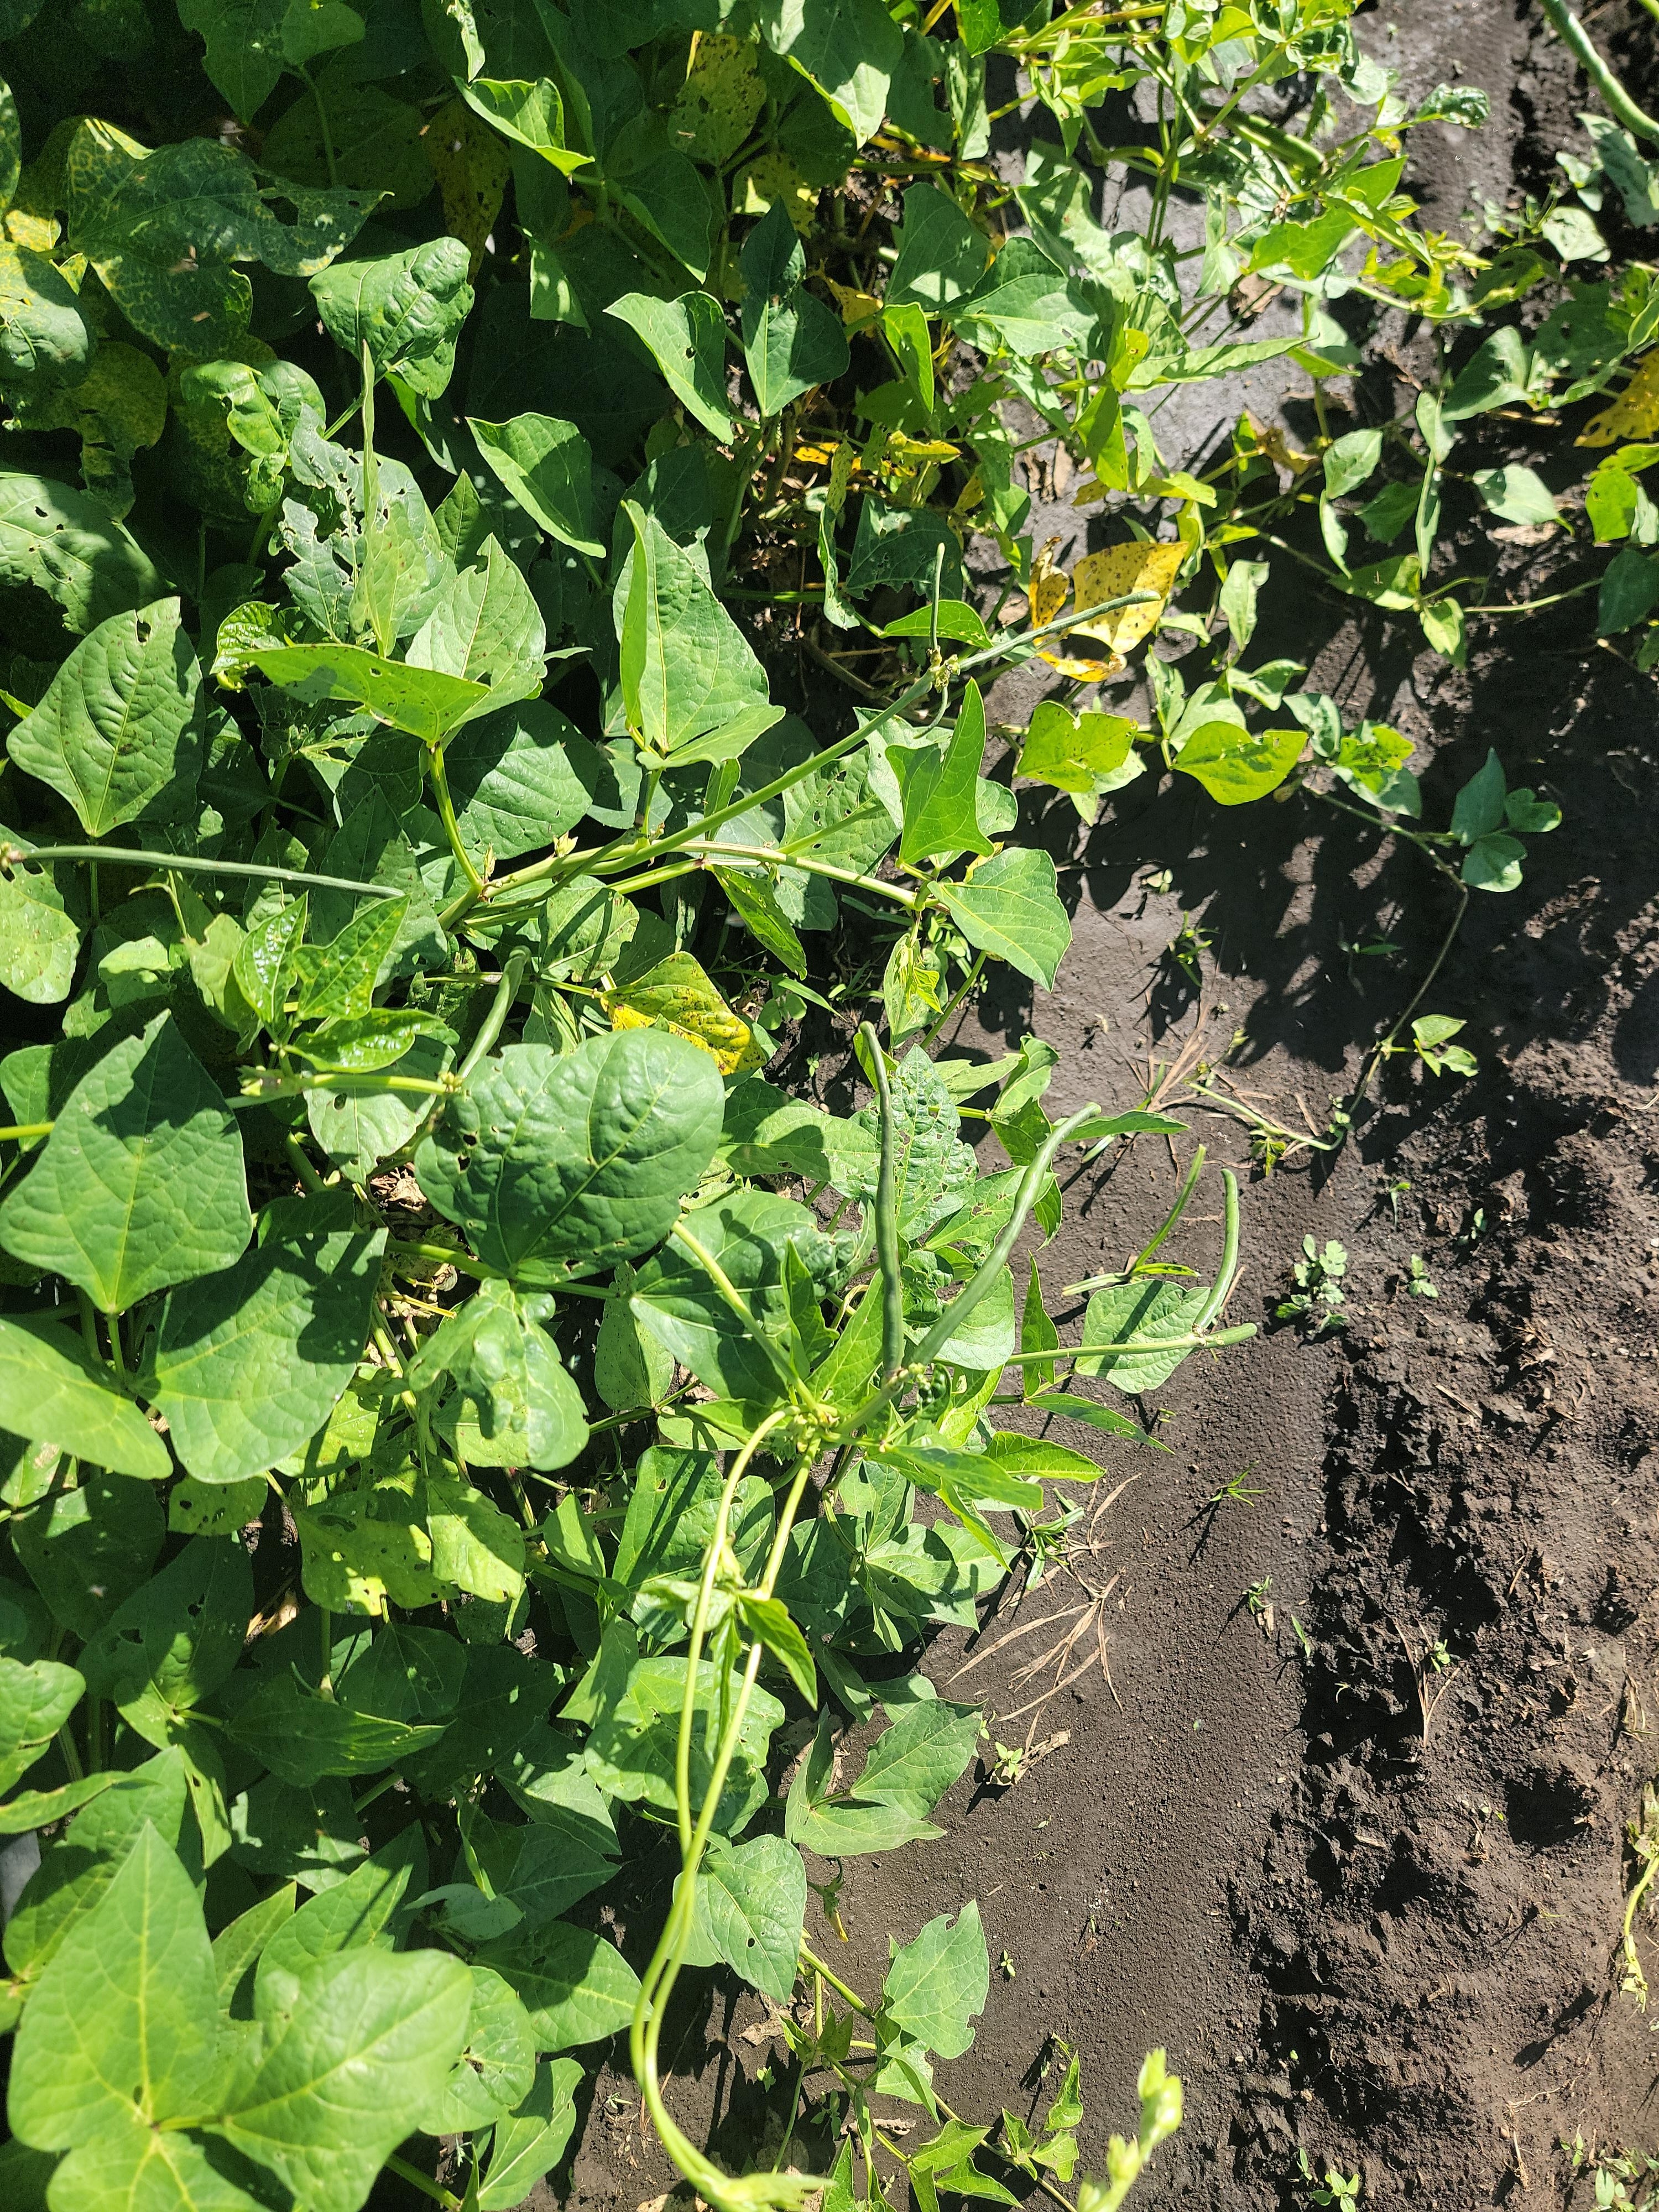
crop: cowpea
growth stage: development pod
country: Tanzania
